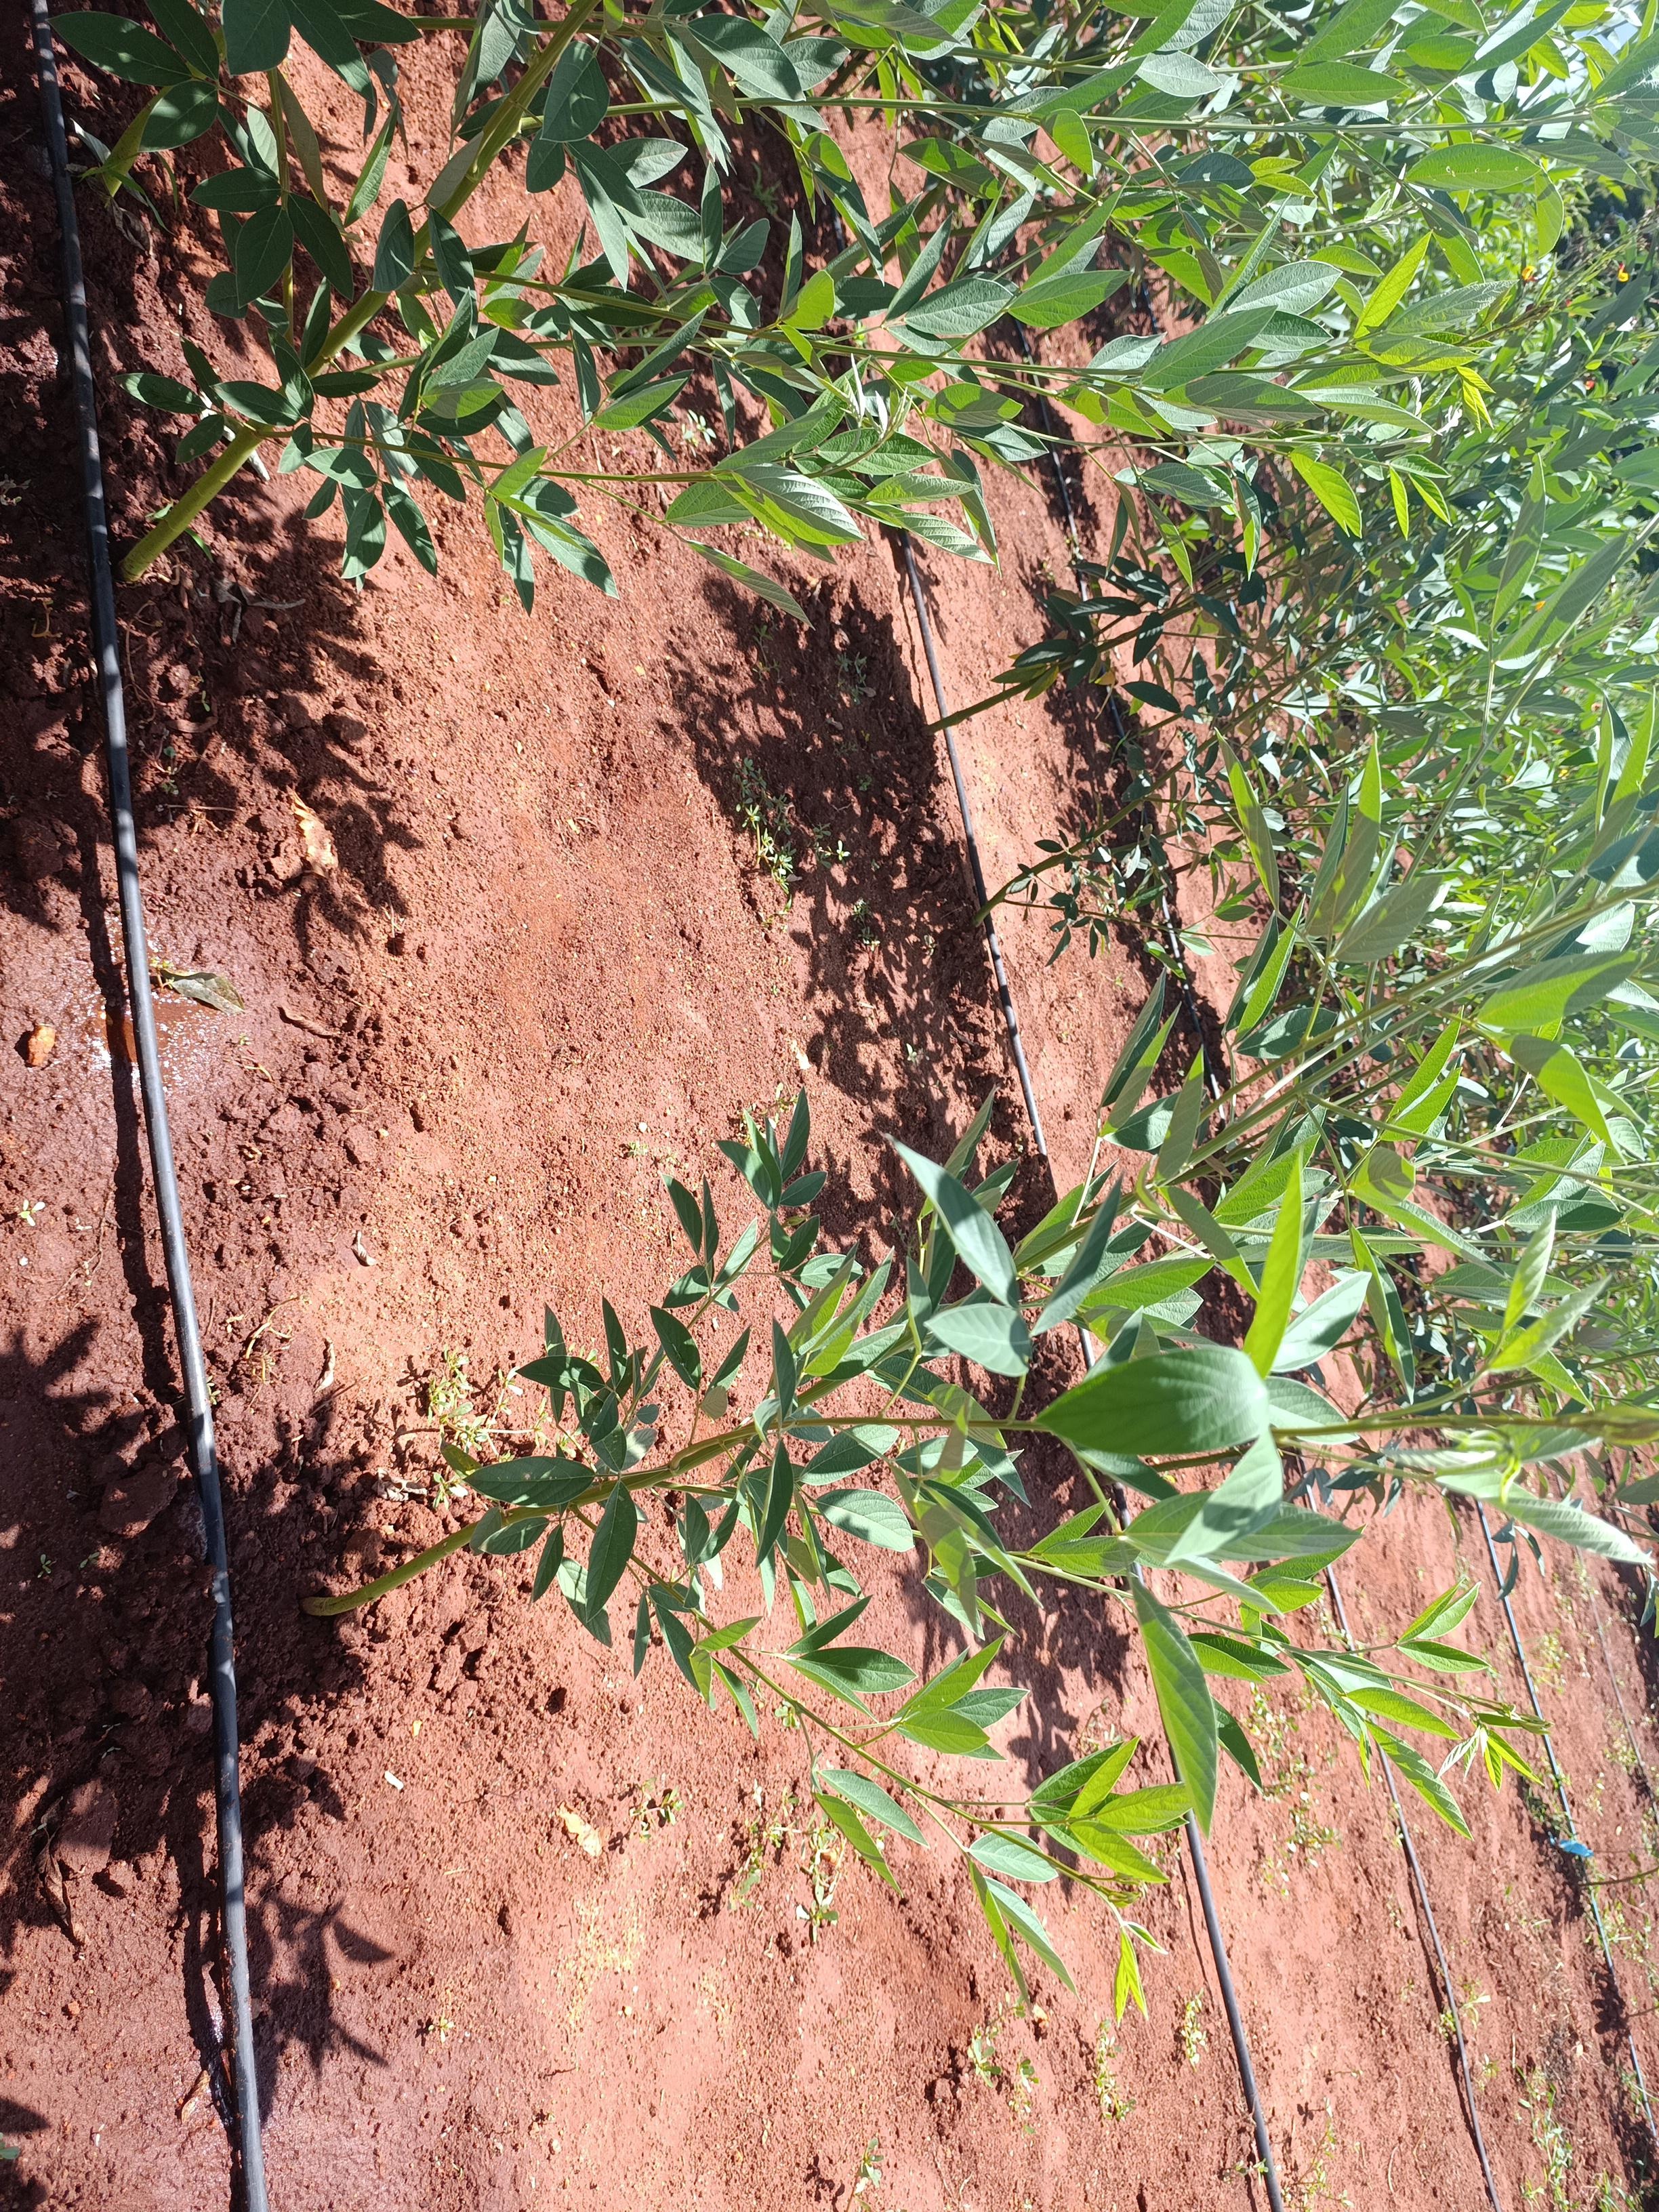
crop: pigeonpea
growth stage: vegetative
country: Kenya
